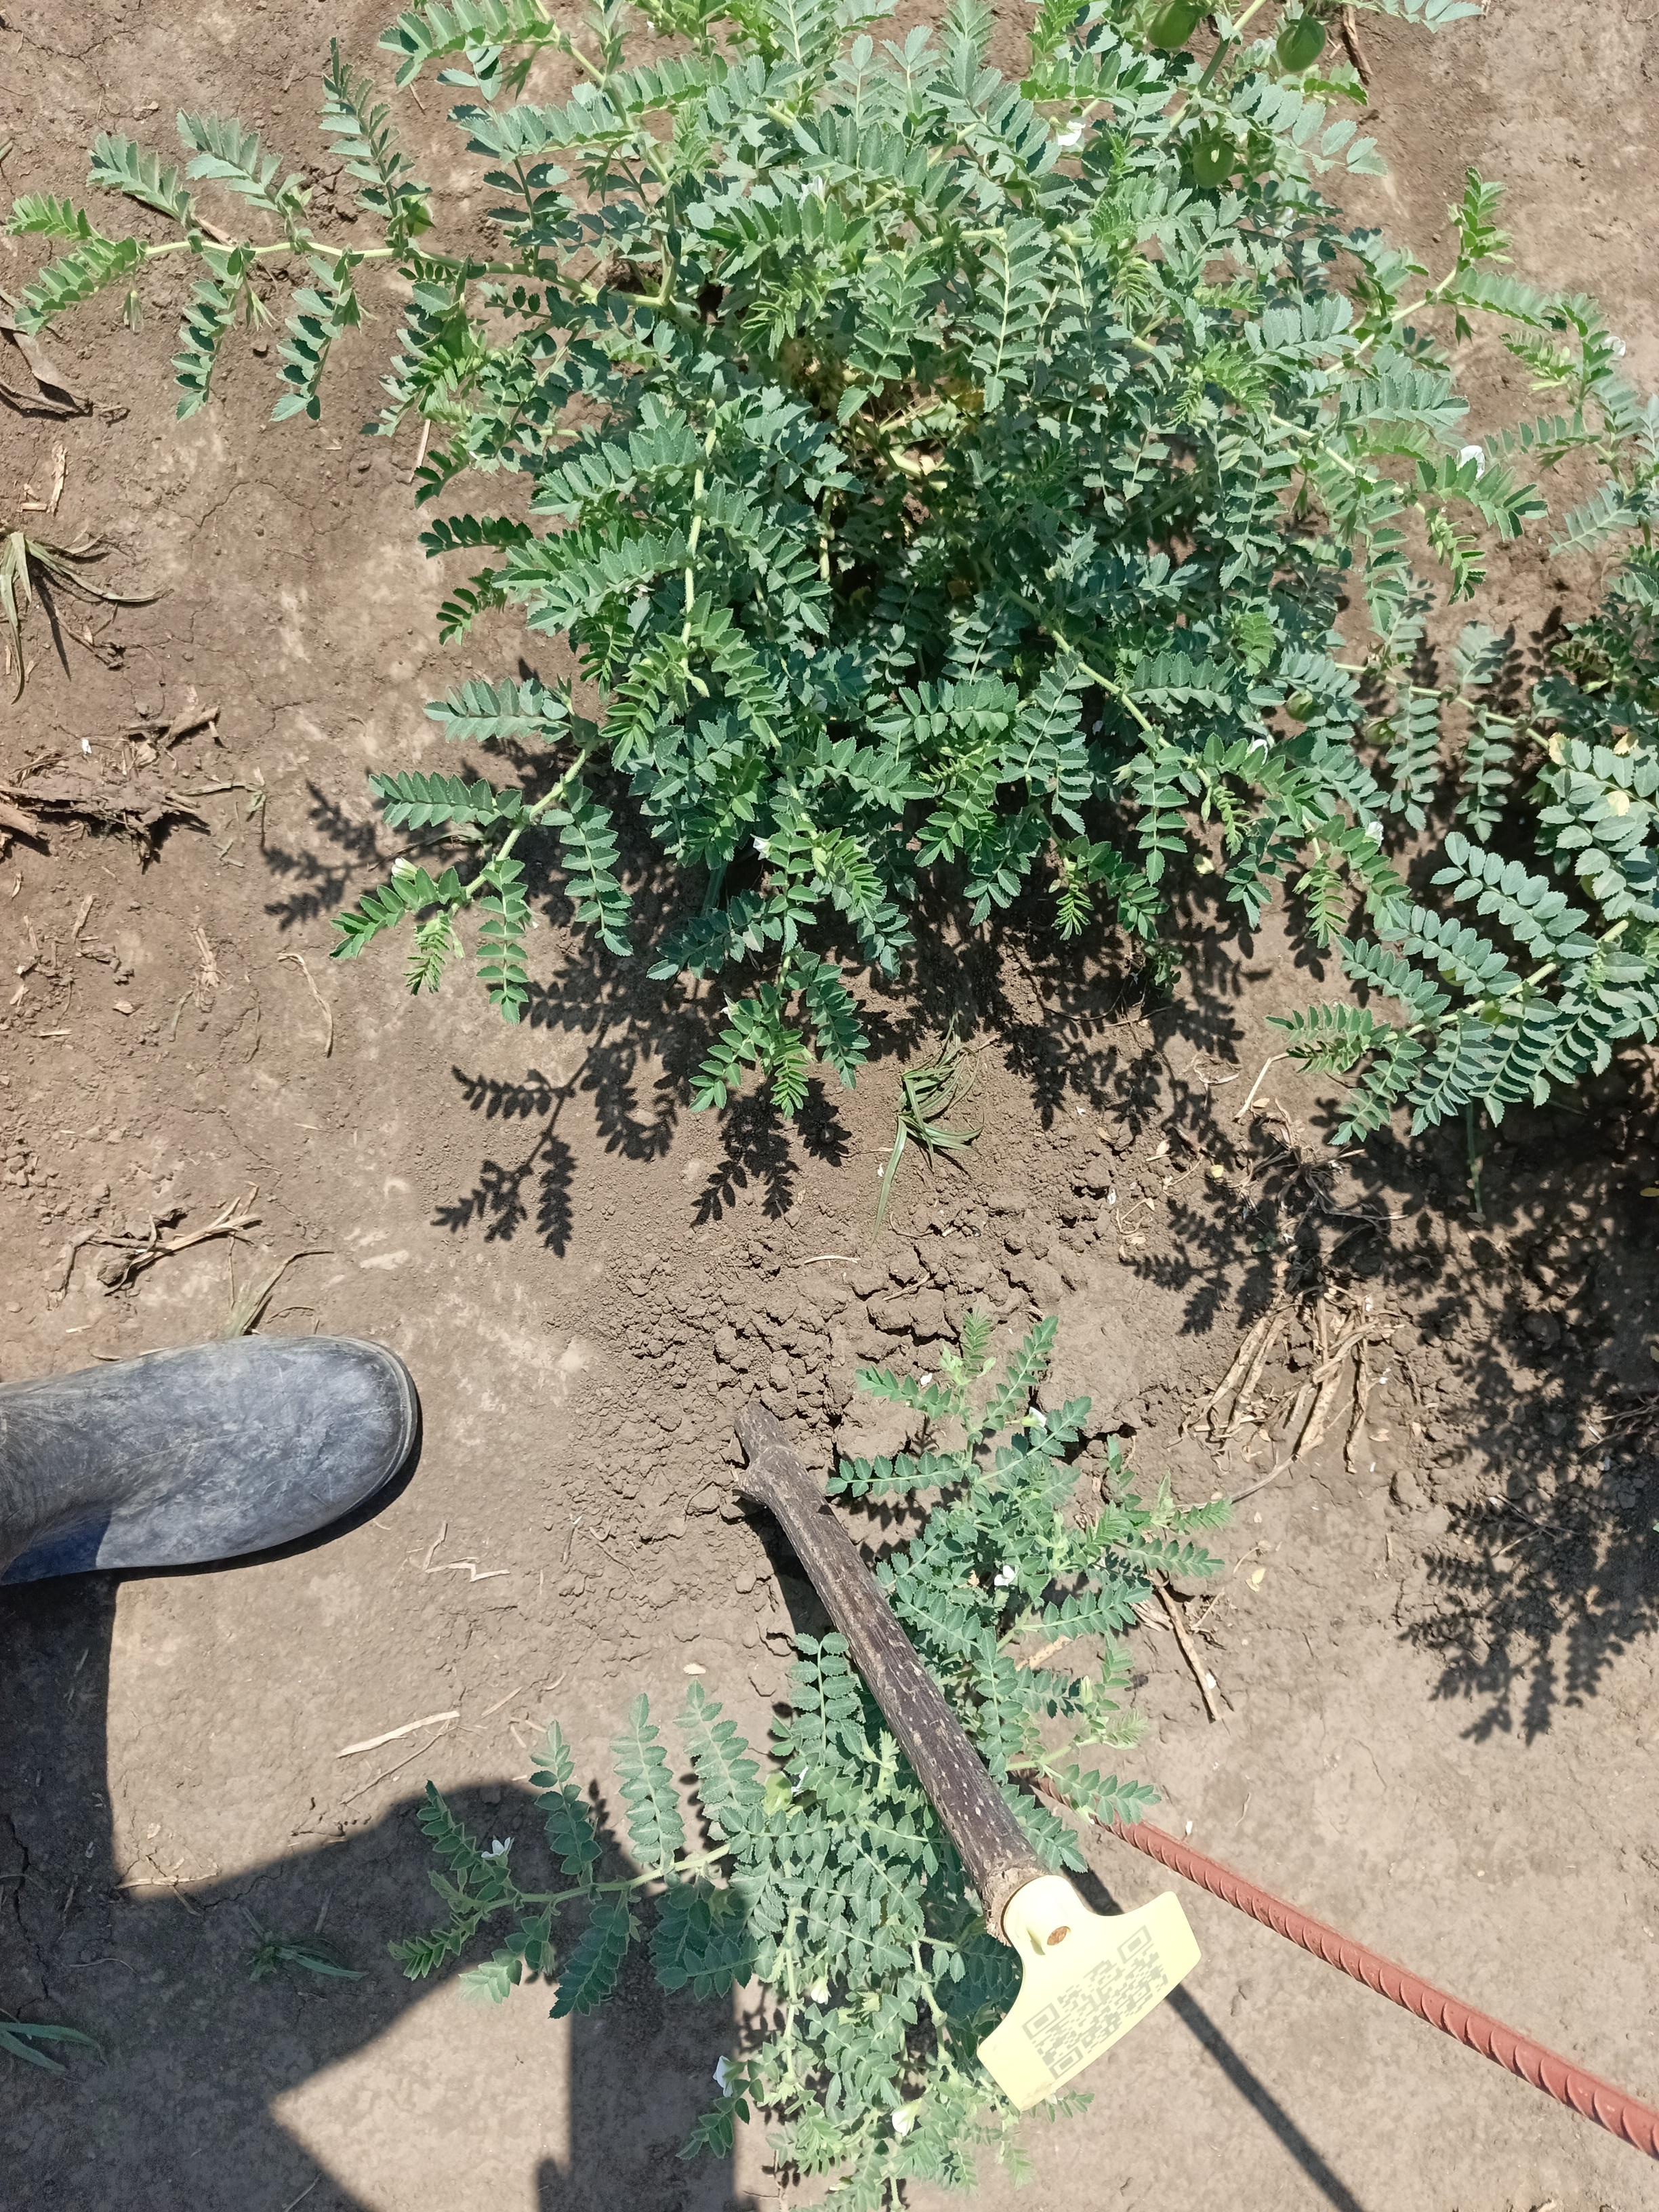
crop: chickpea
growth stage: development pod
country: Tanzania
